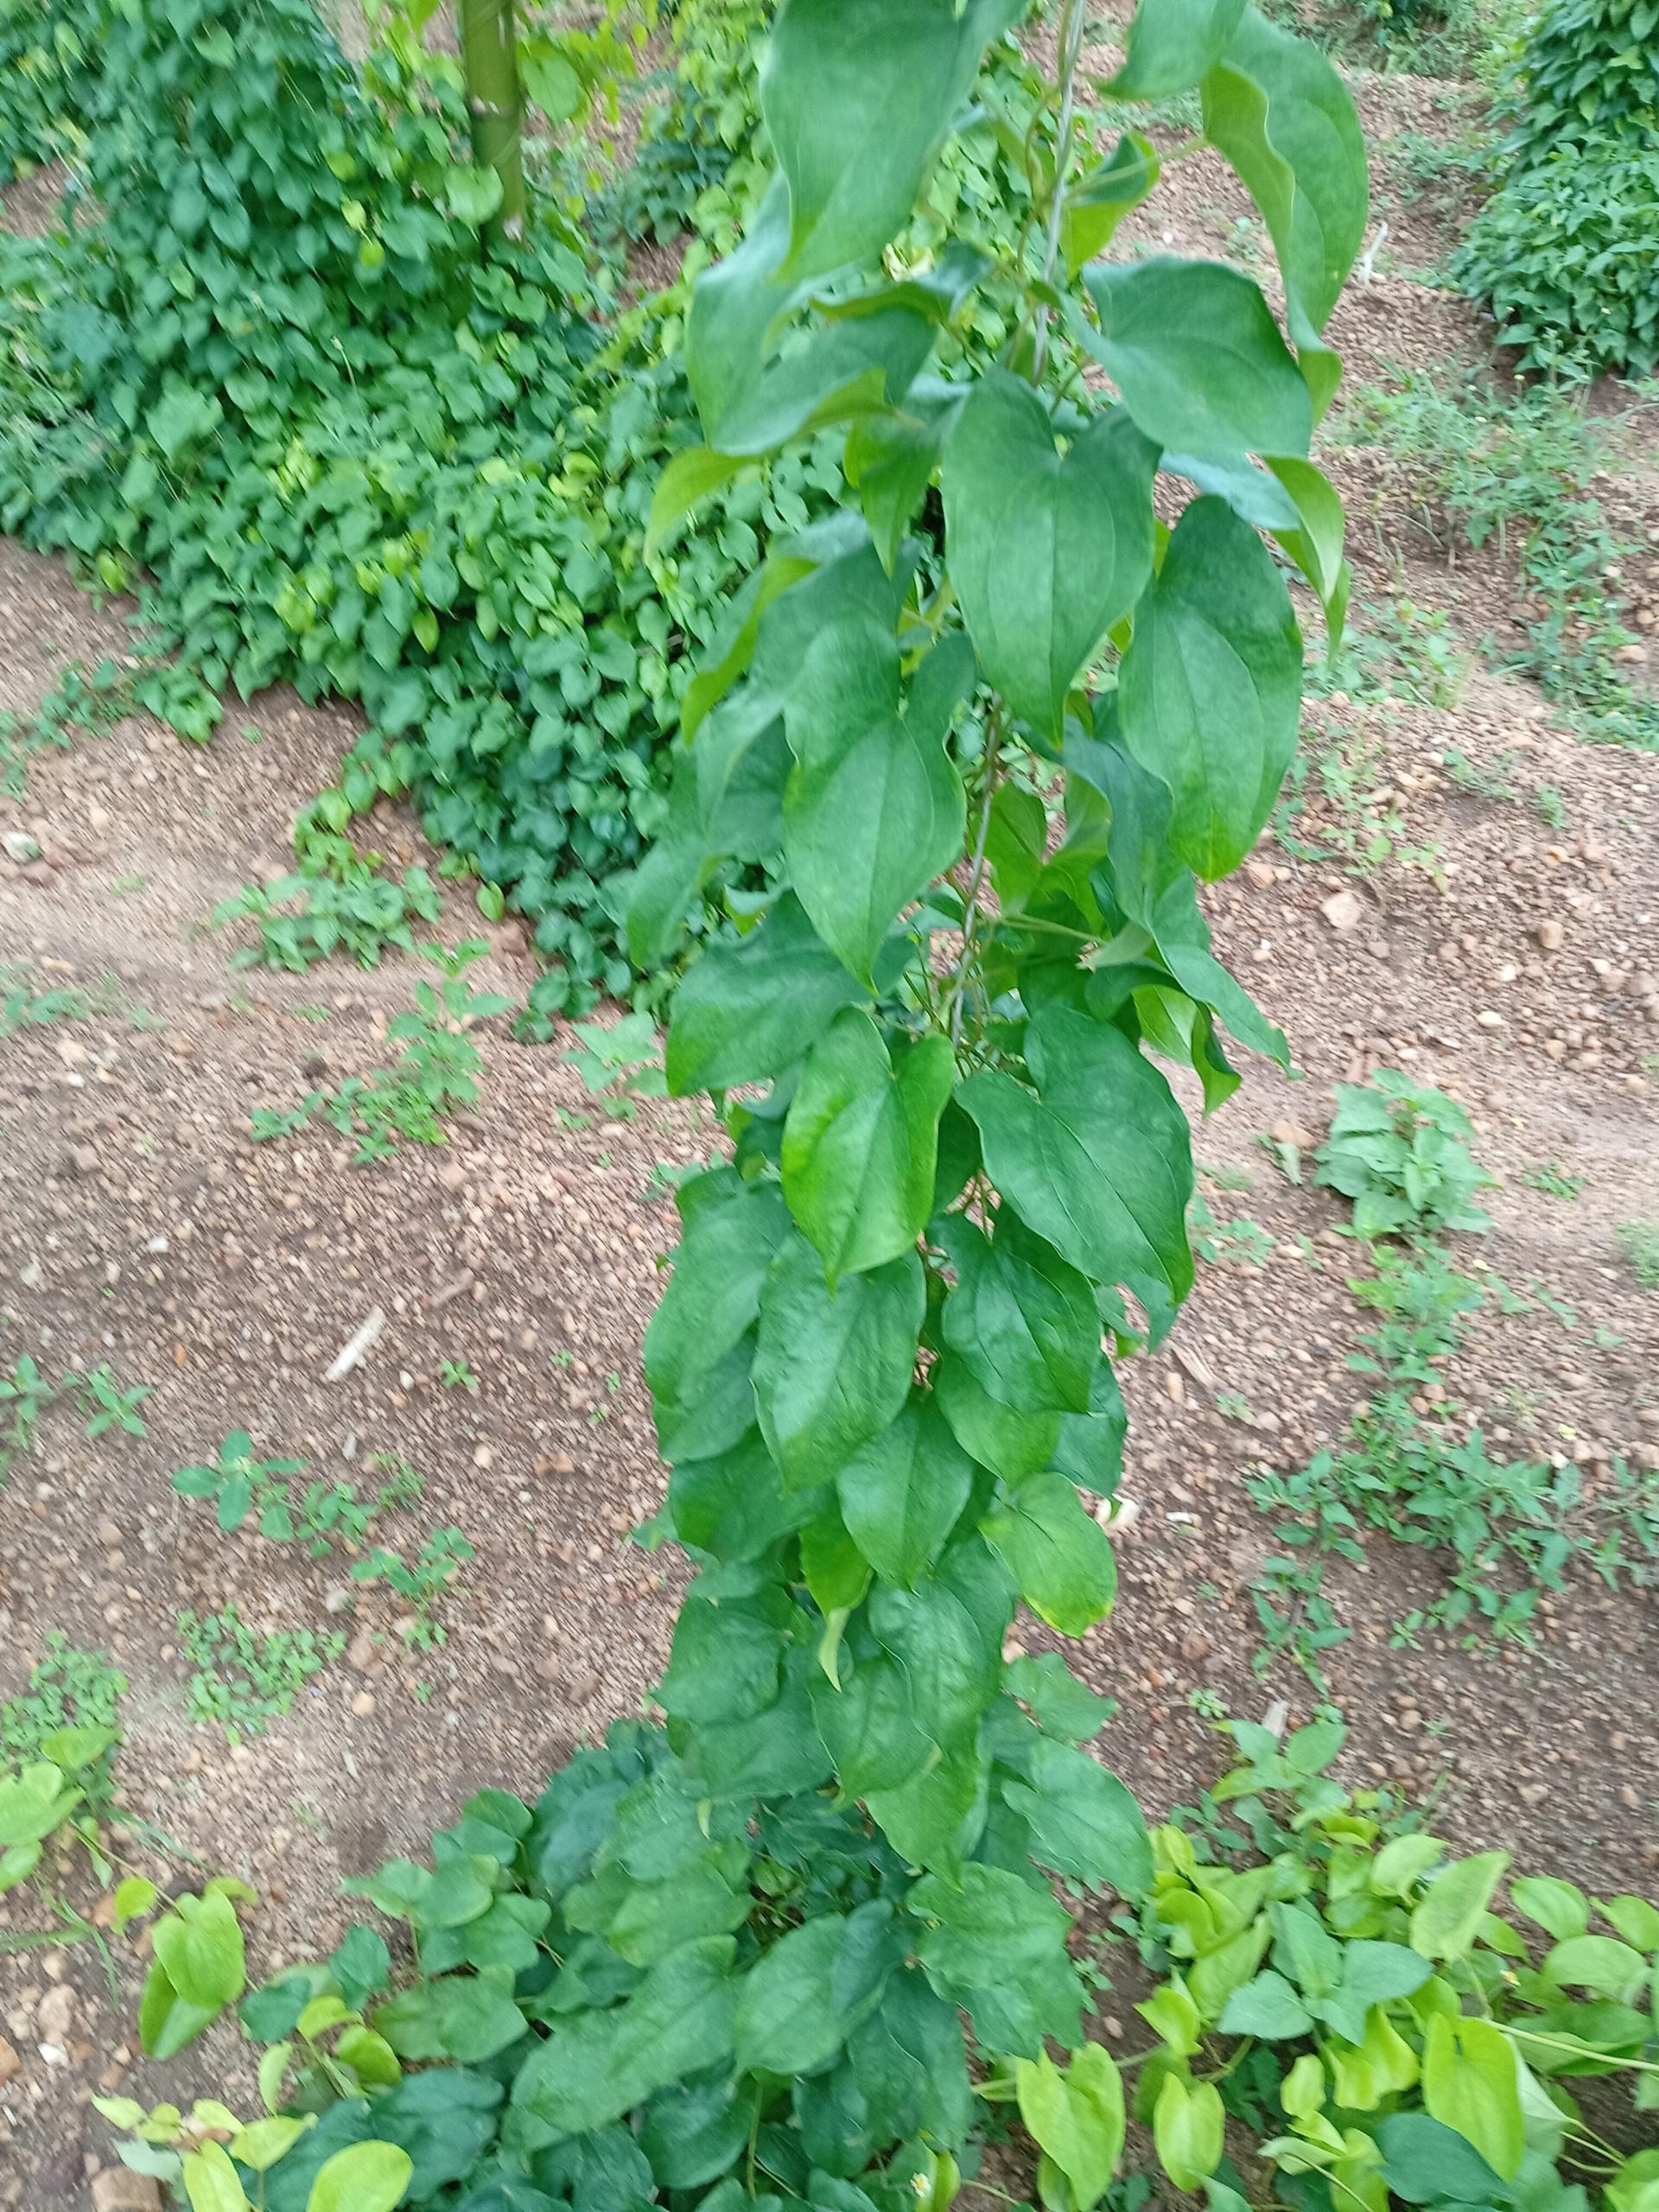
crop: yam
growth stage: vegetative
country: Nigeria
